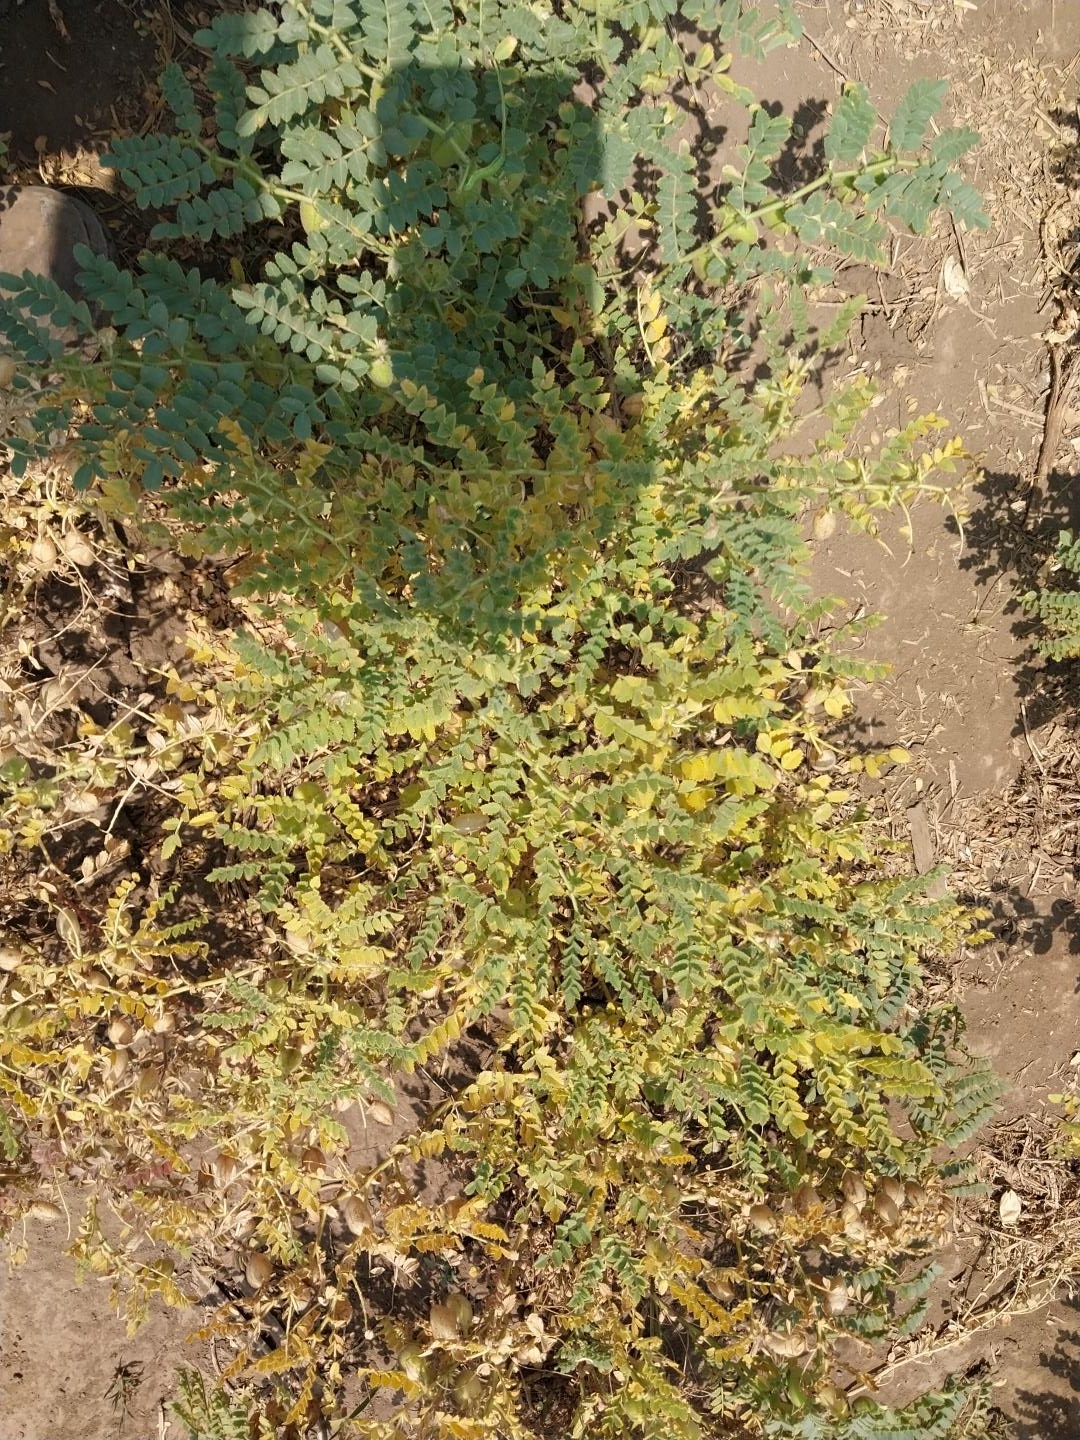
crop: chickpea
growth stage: development pod
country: Tanzania
